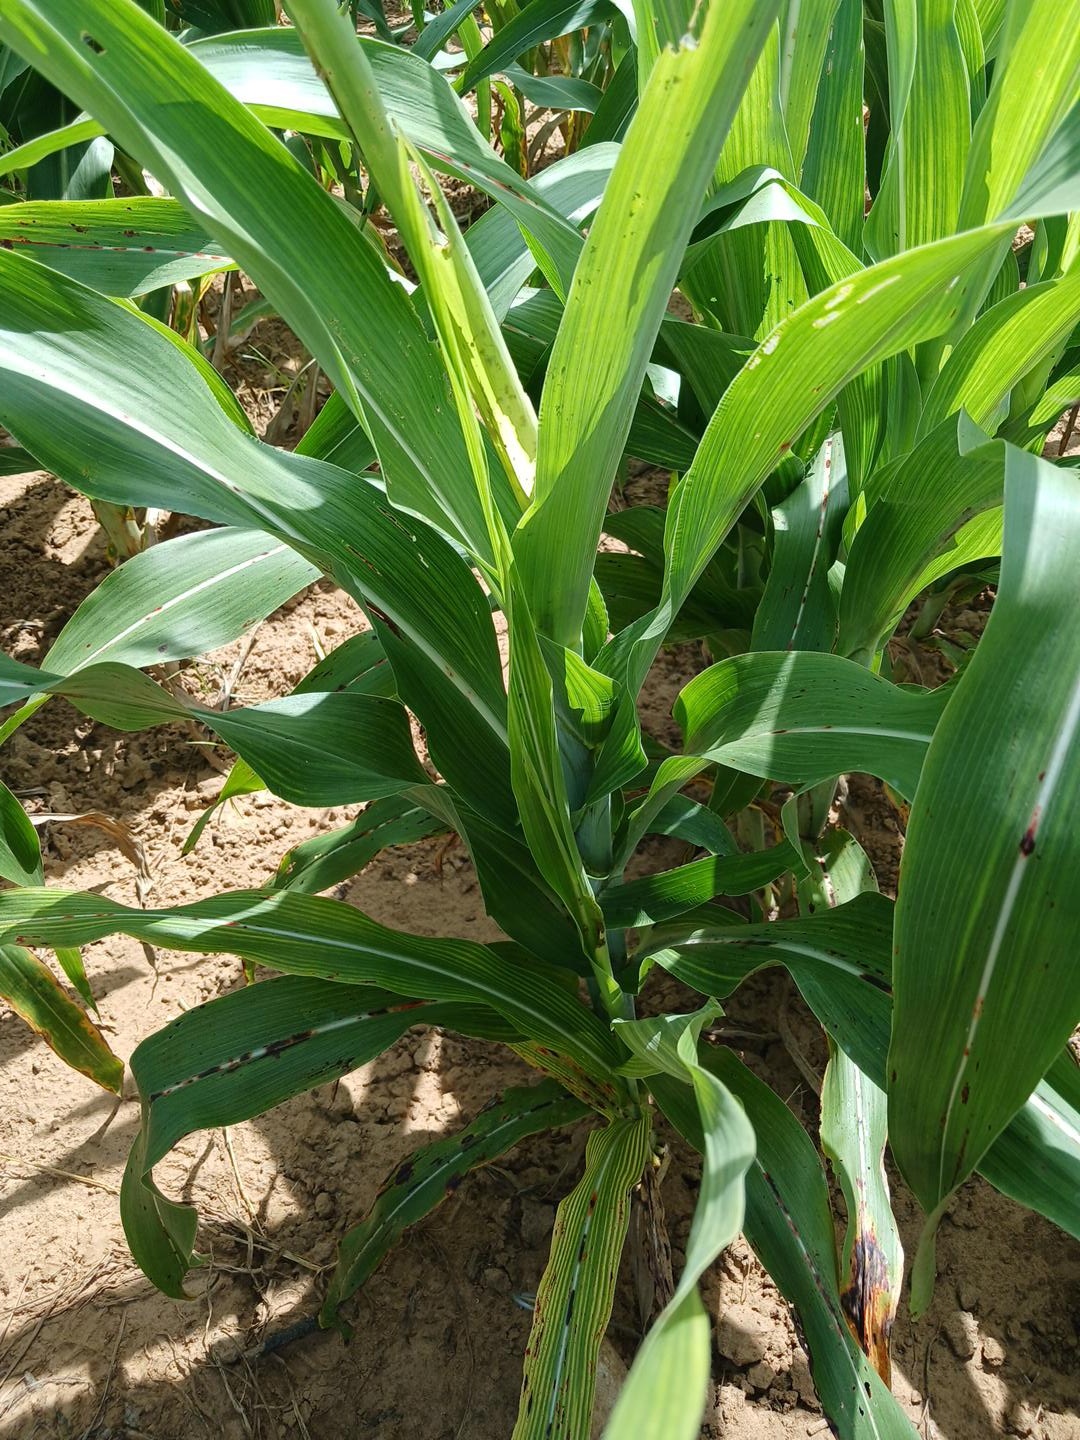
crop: sorghum
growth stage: vegetative
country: Senegal
